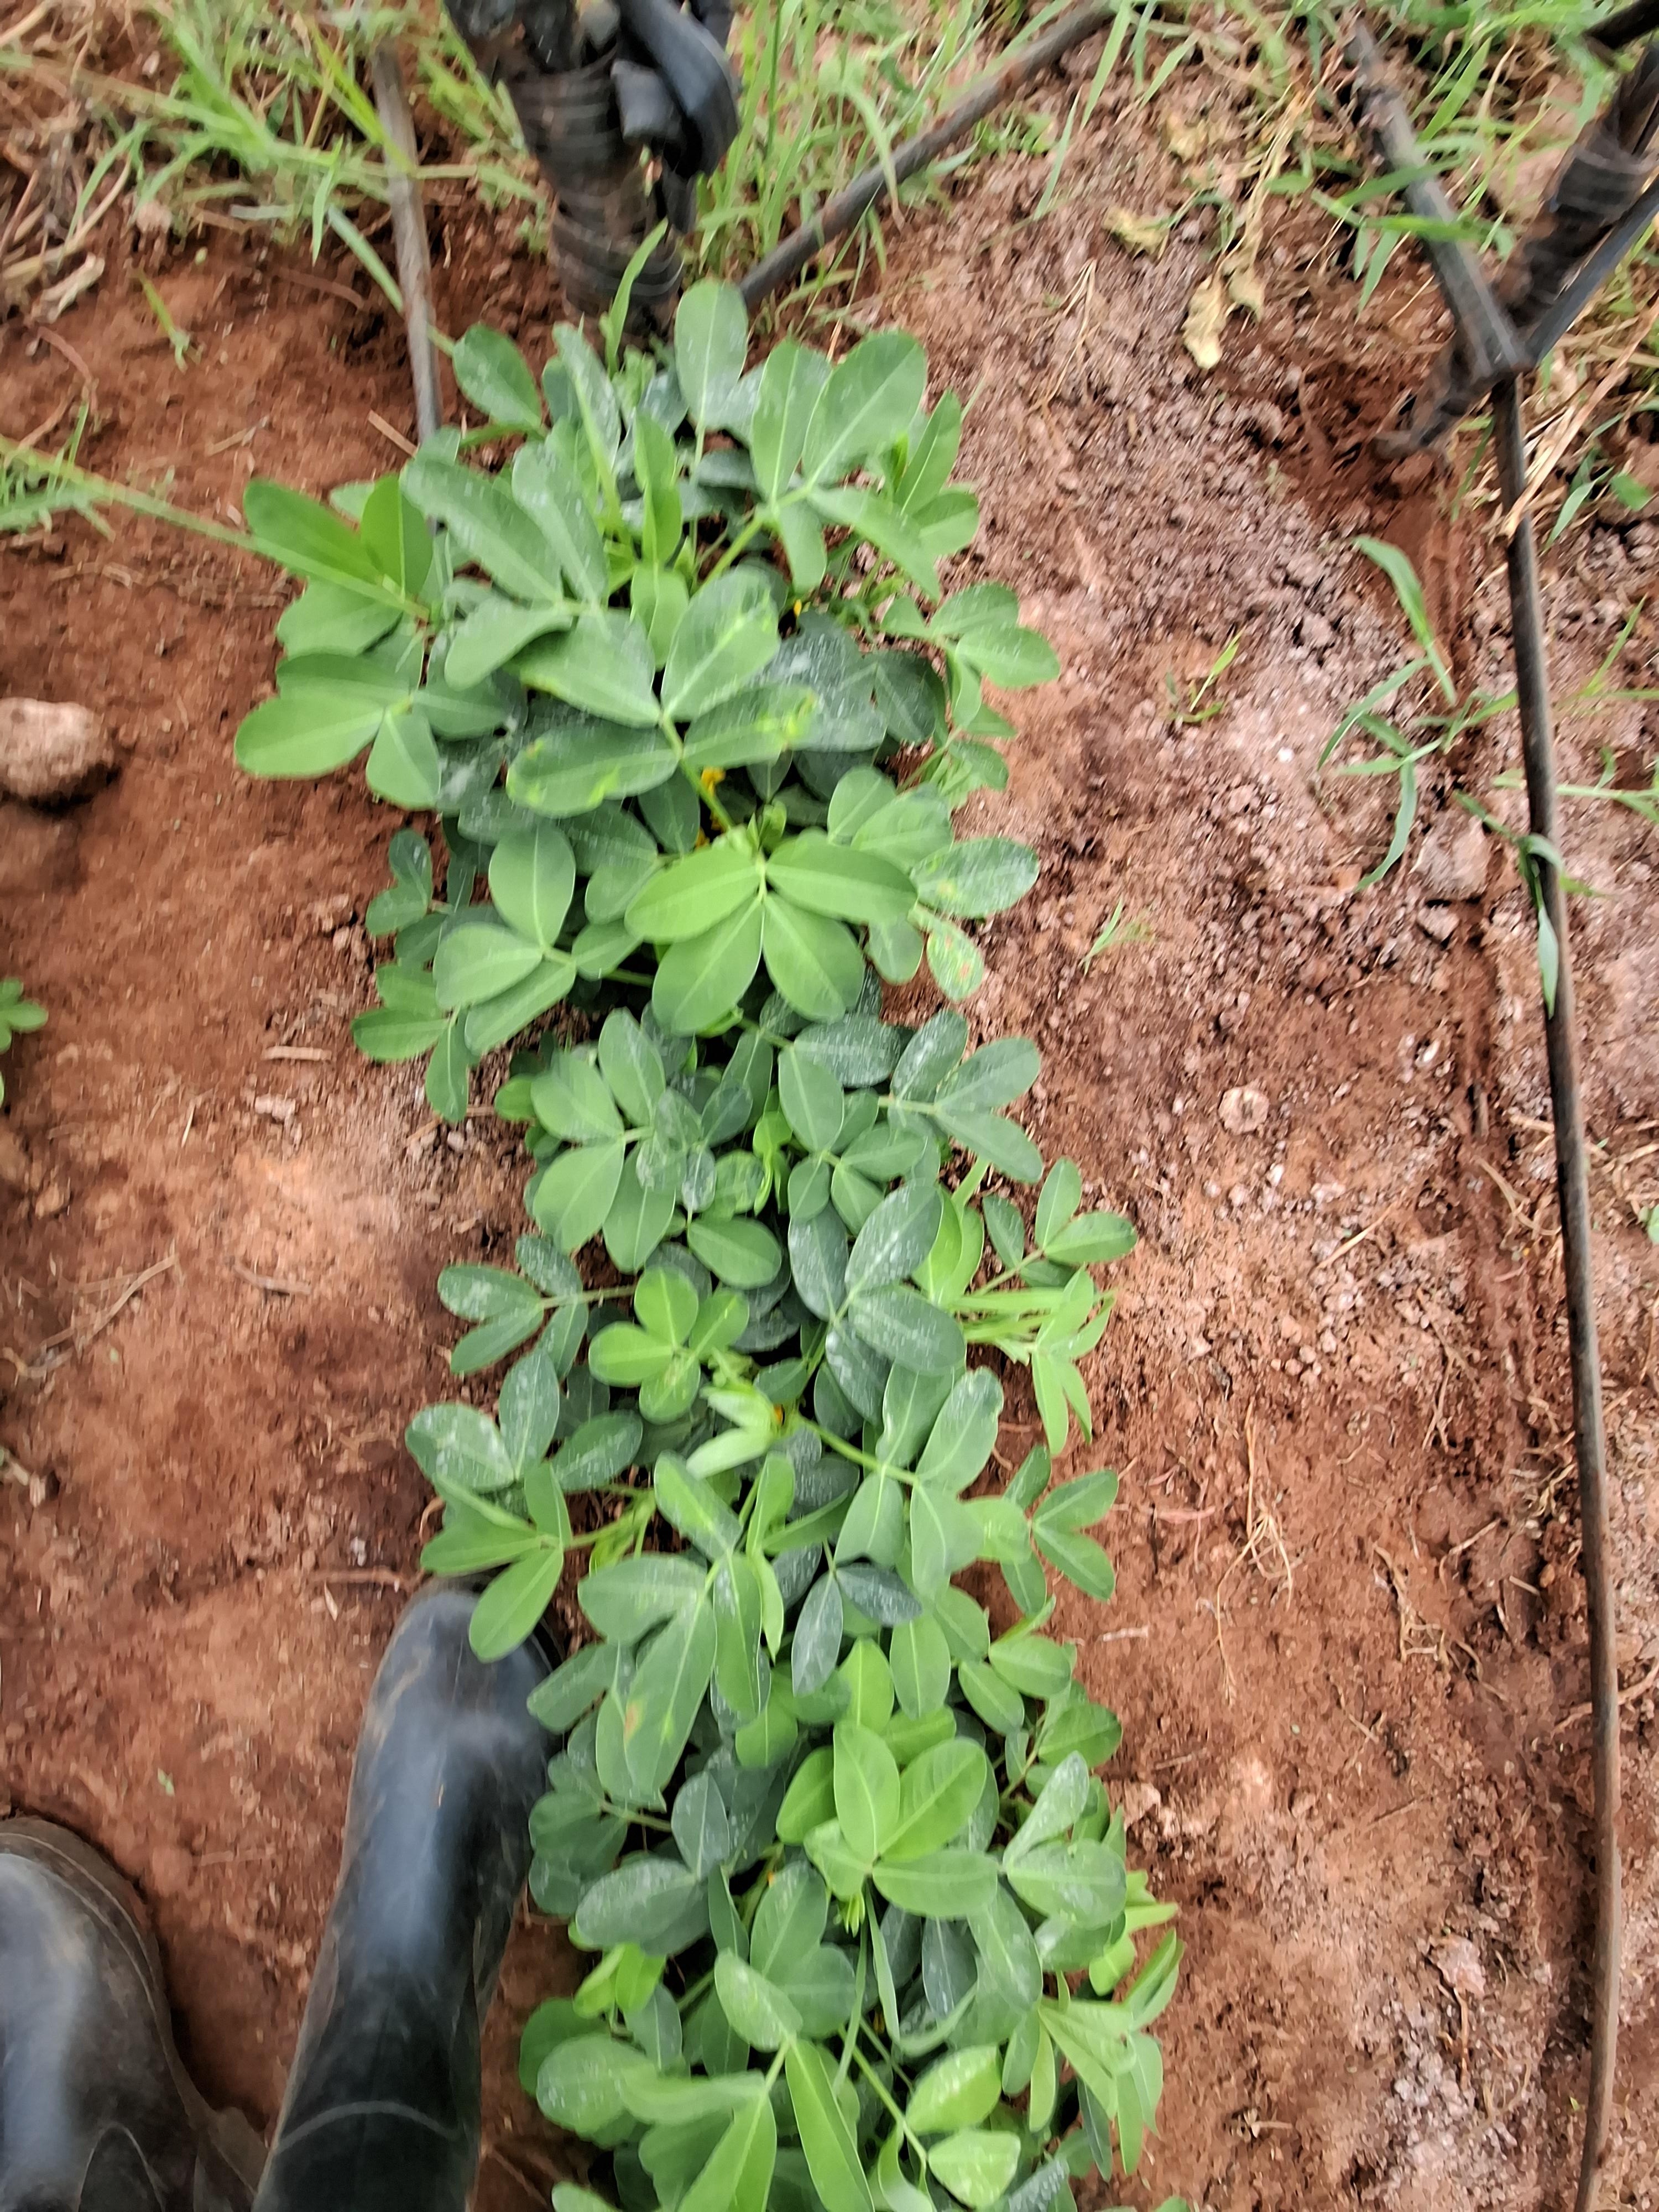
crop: groundnut
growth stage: flowering
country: Kenya
